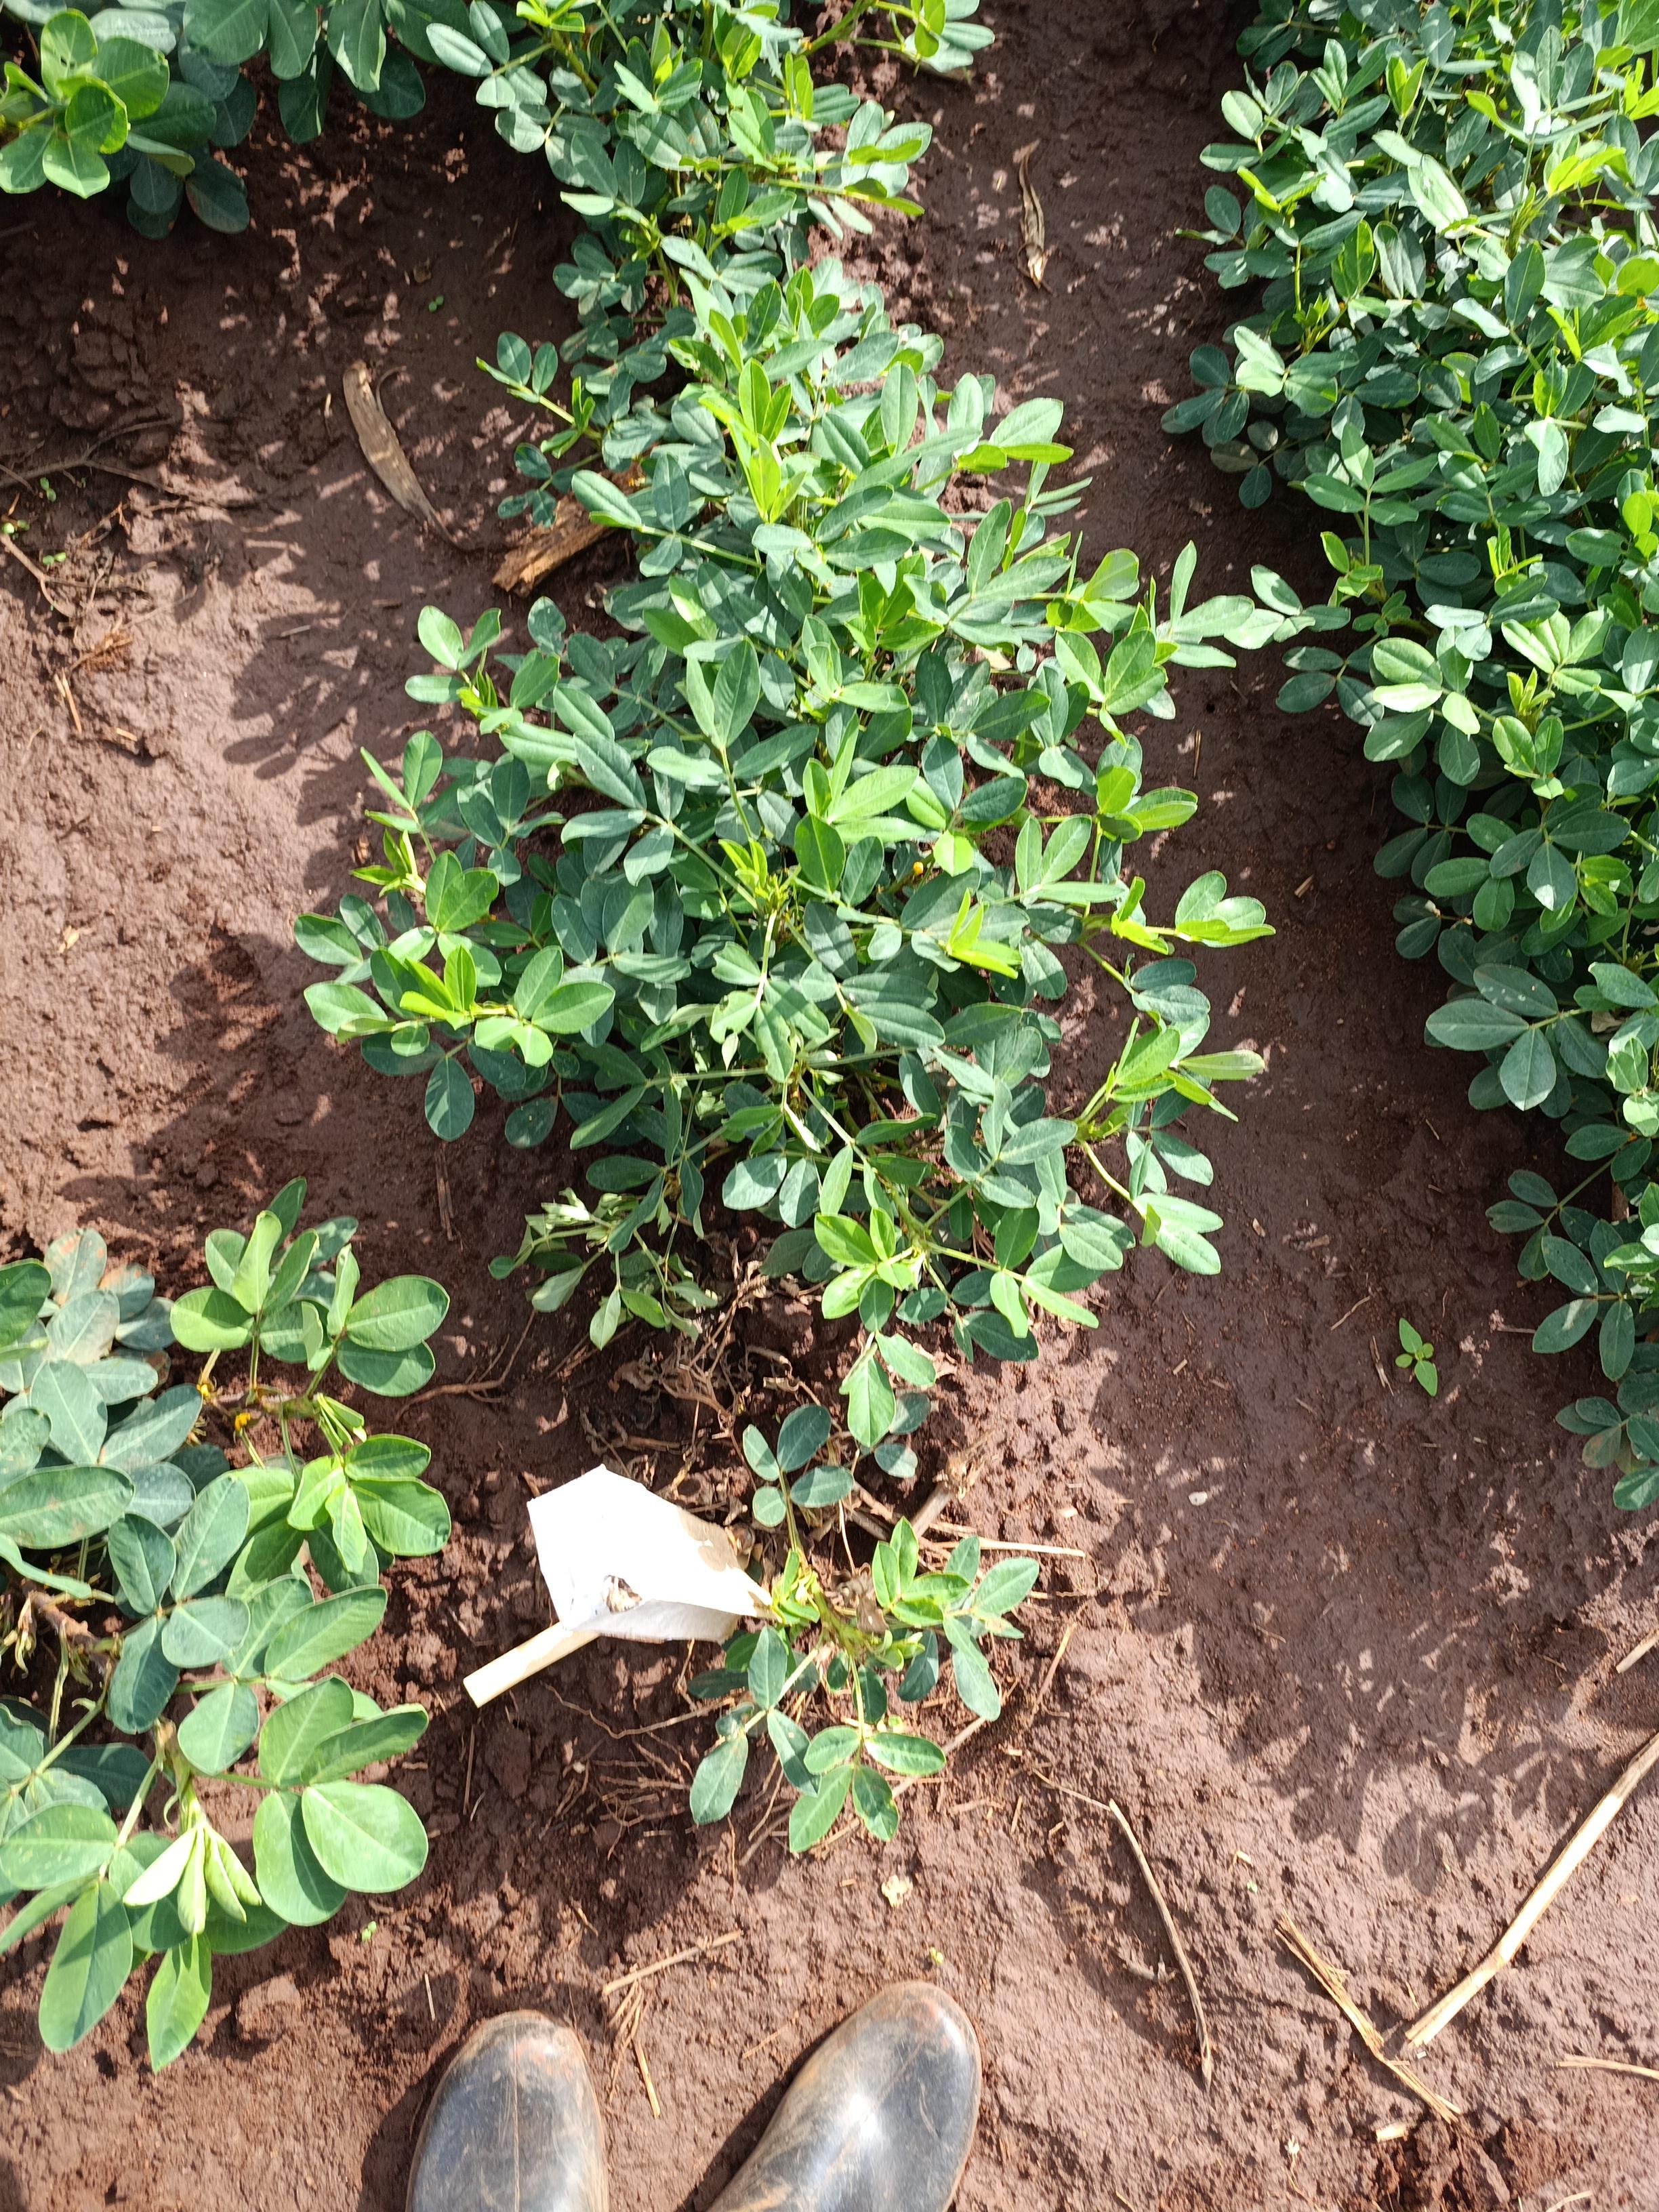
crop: groundnut
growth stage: flowering
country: Kenya
